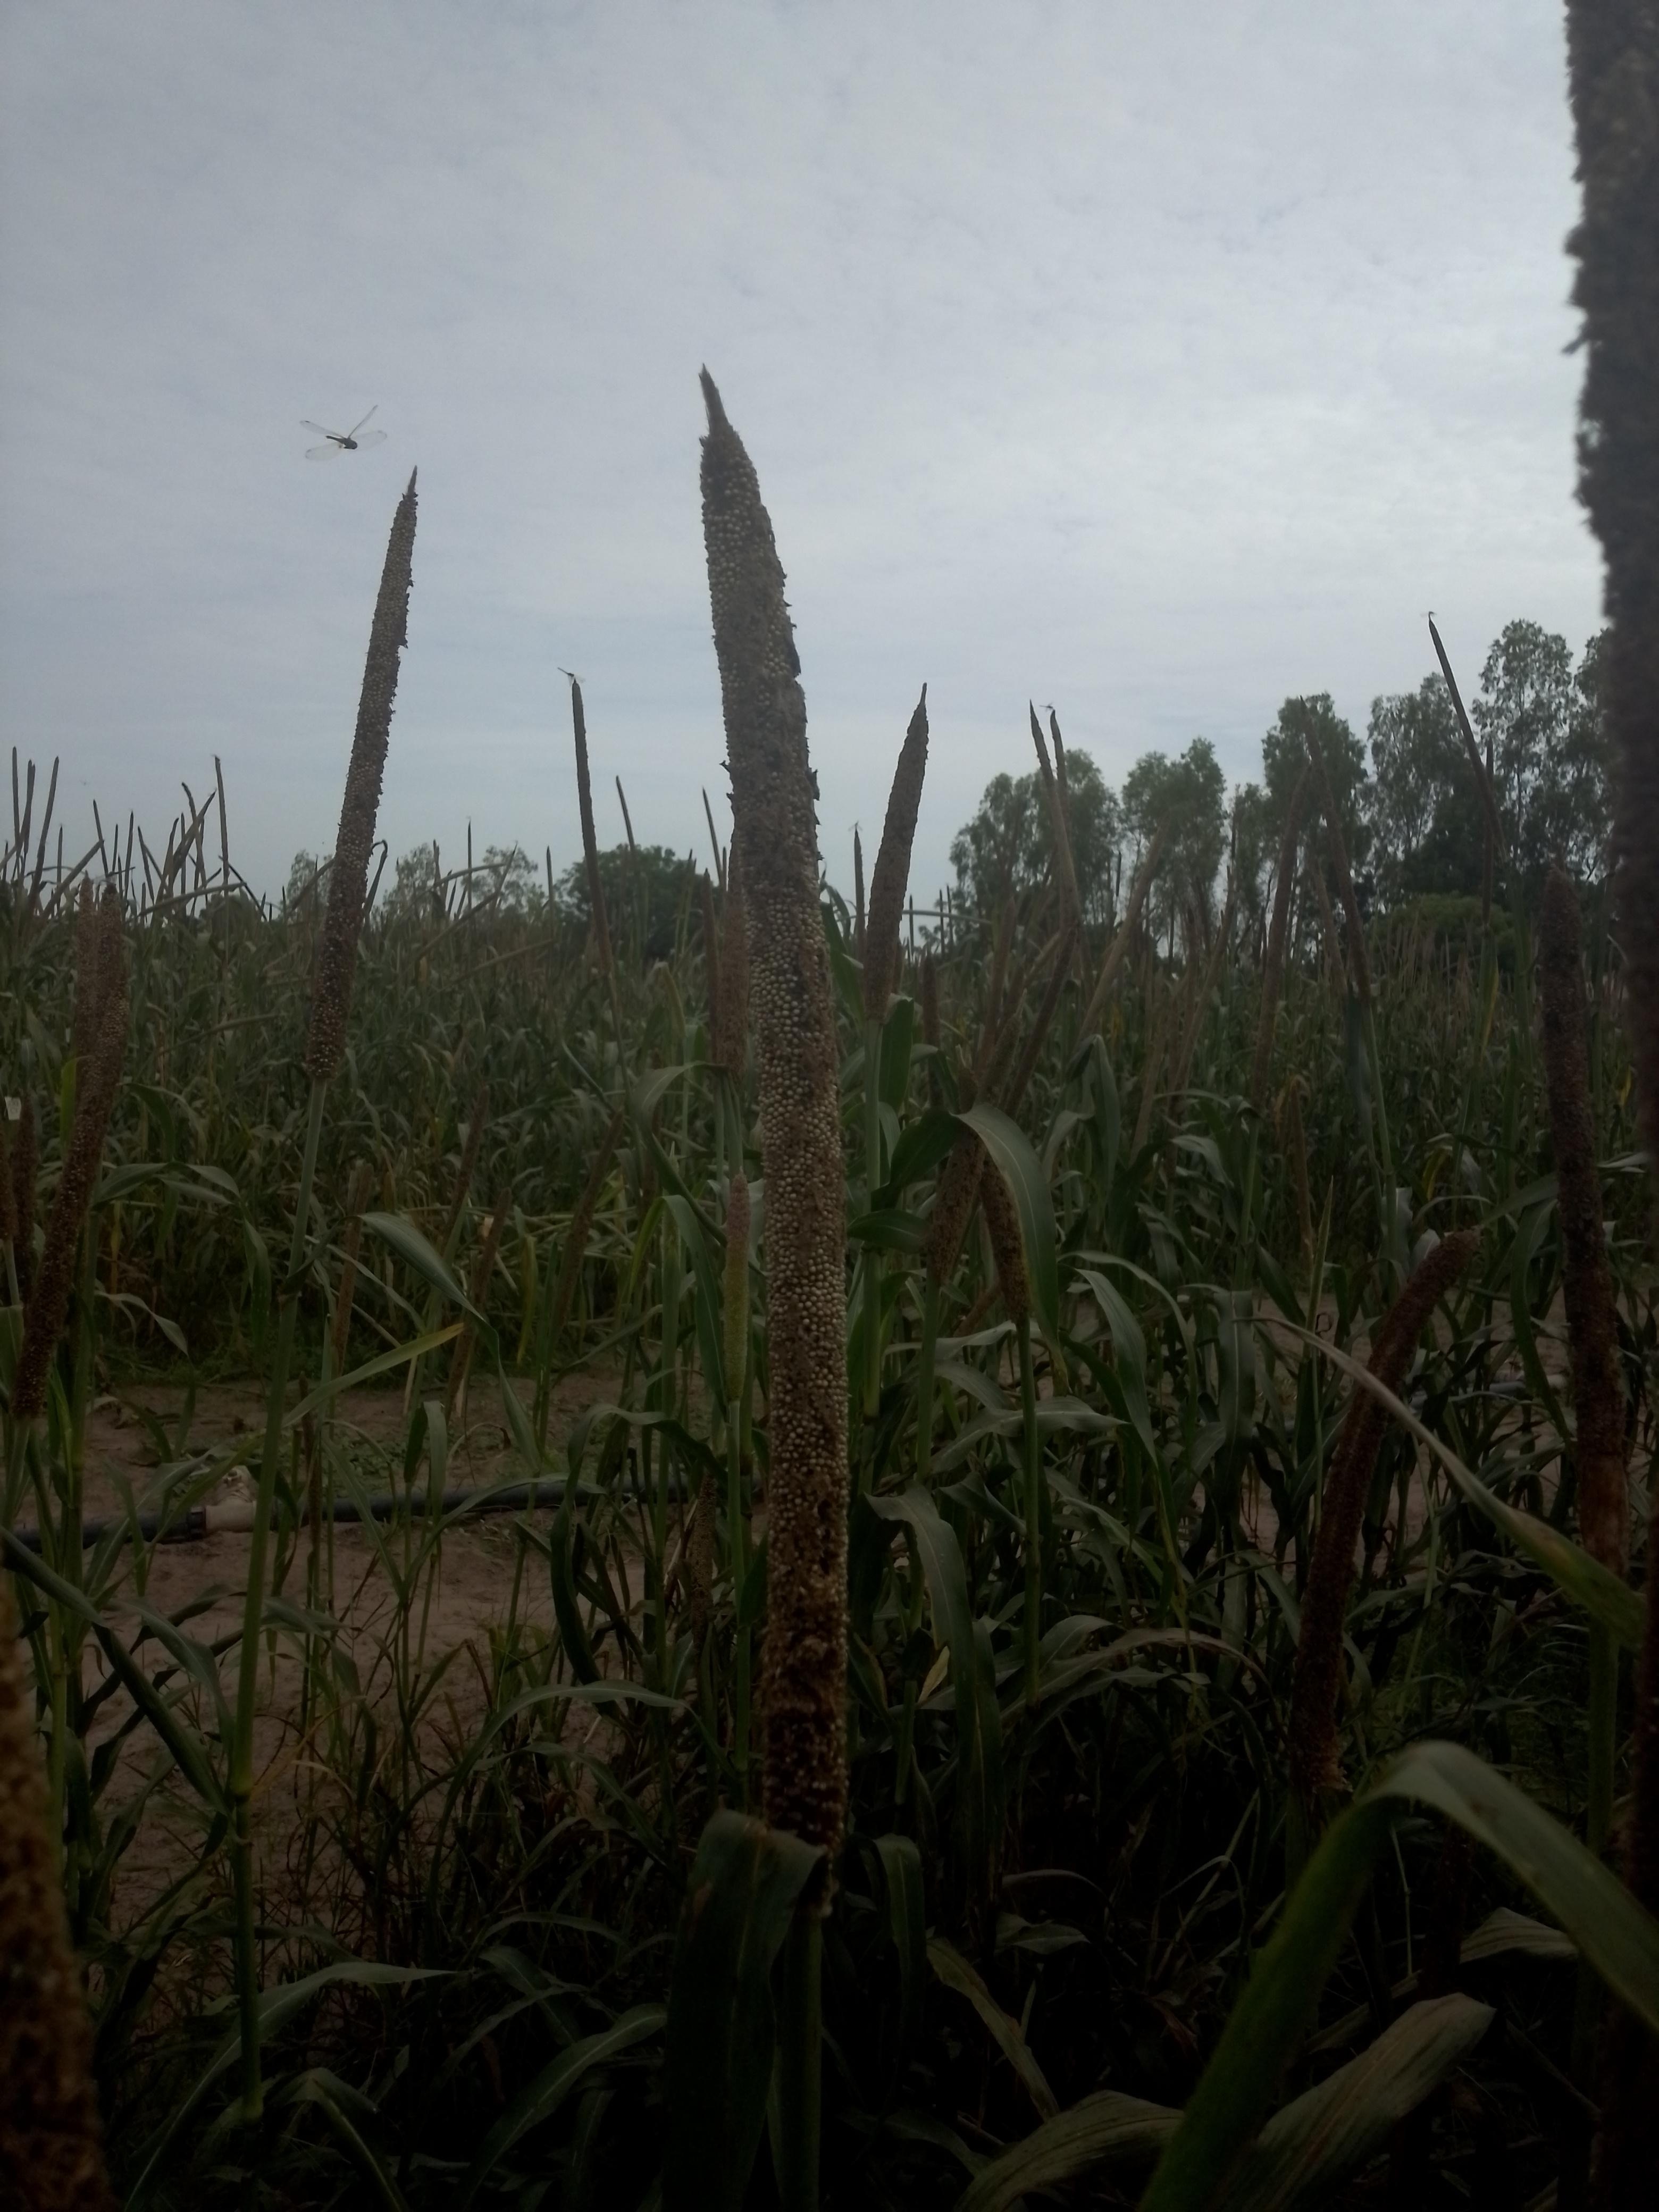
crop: pearl millet
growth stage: filling grain
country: Senegal
